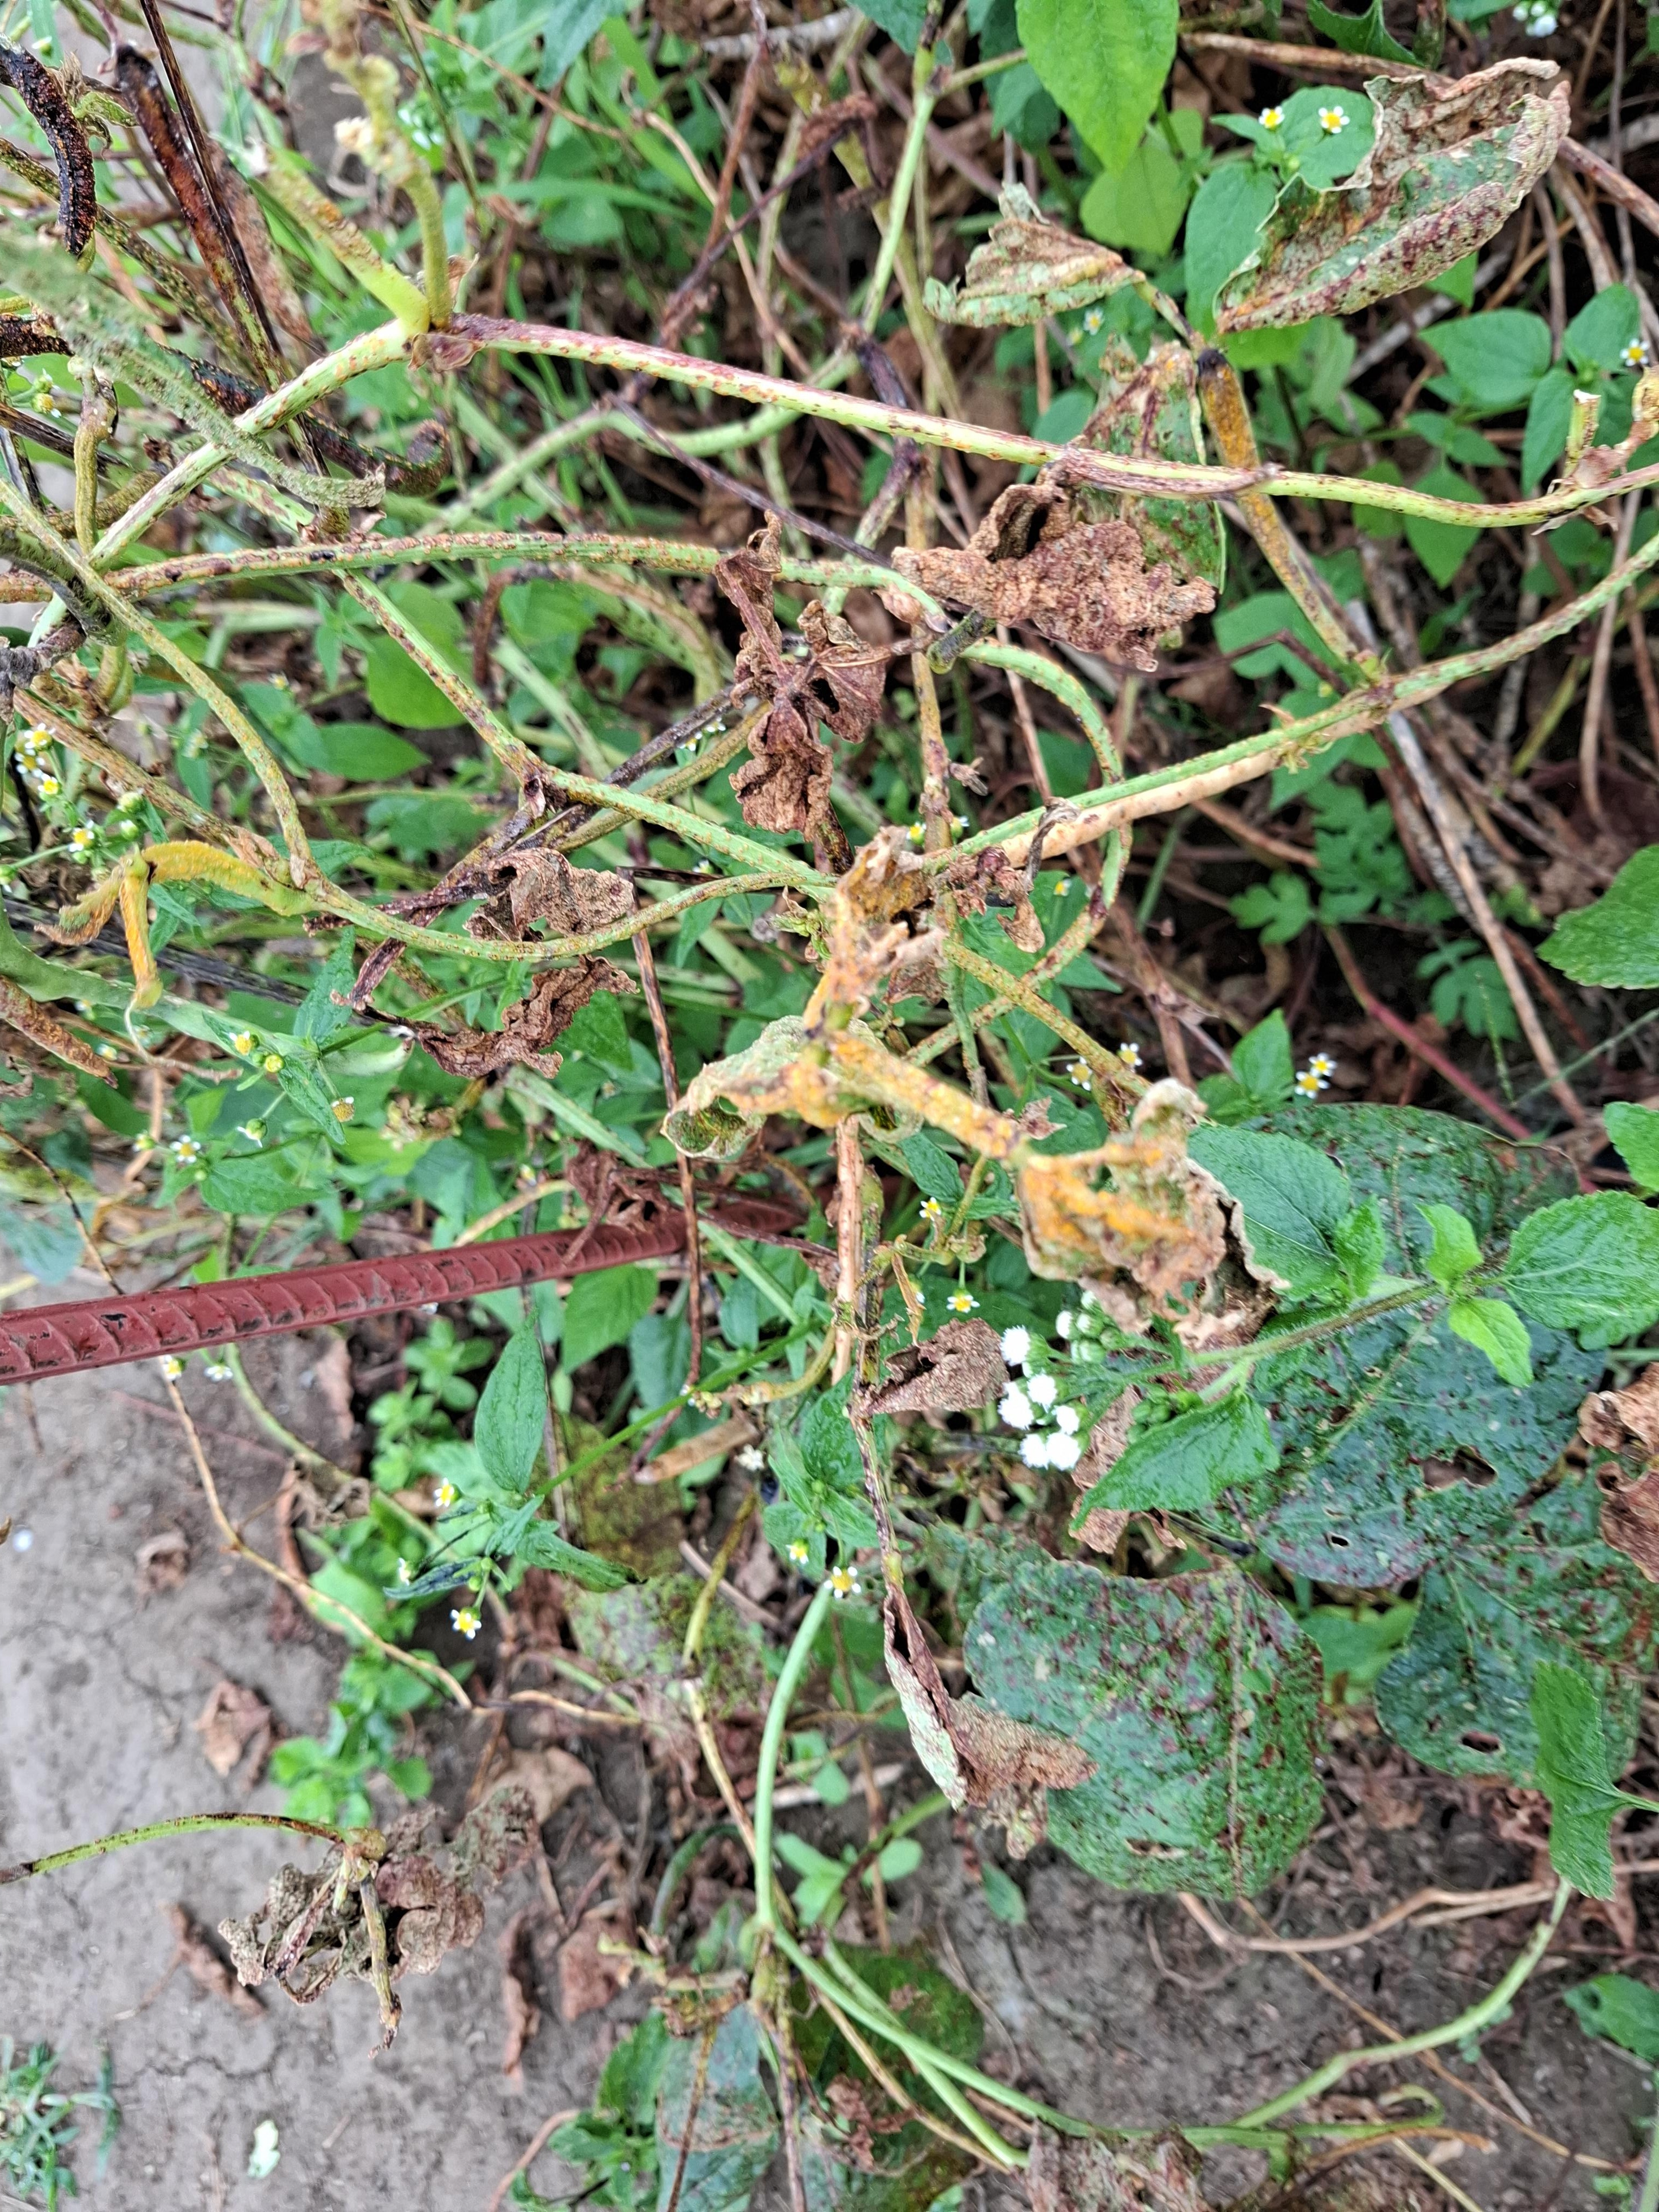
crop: cowpea
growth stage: development pod
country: Tanzania
